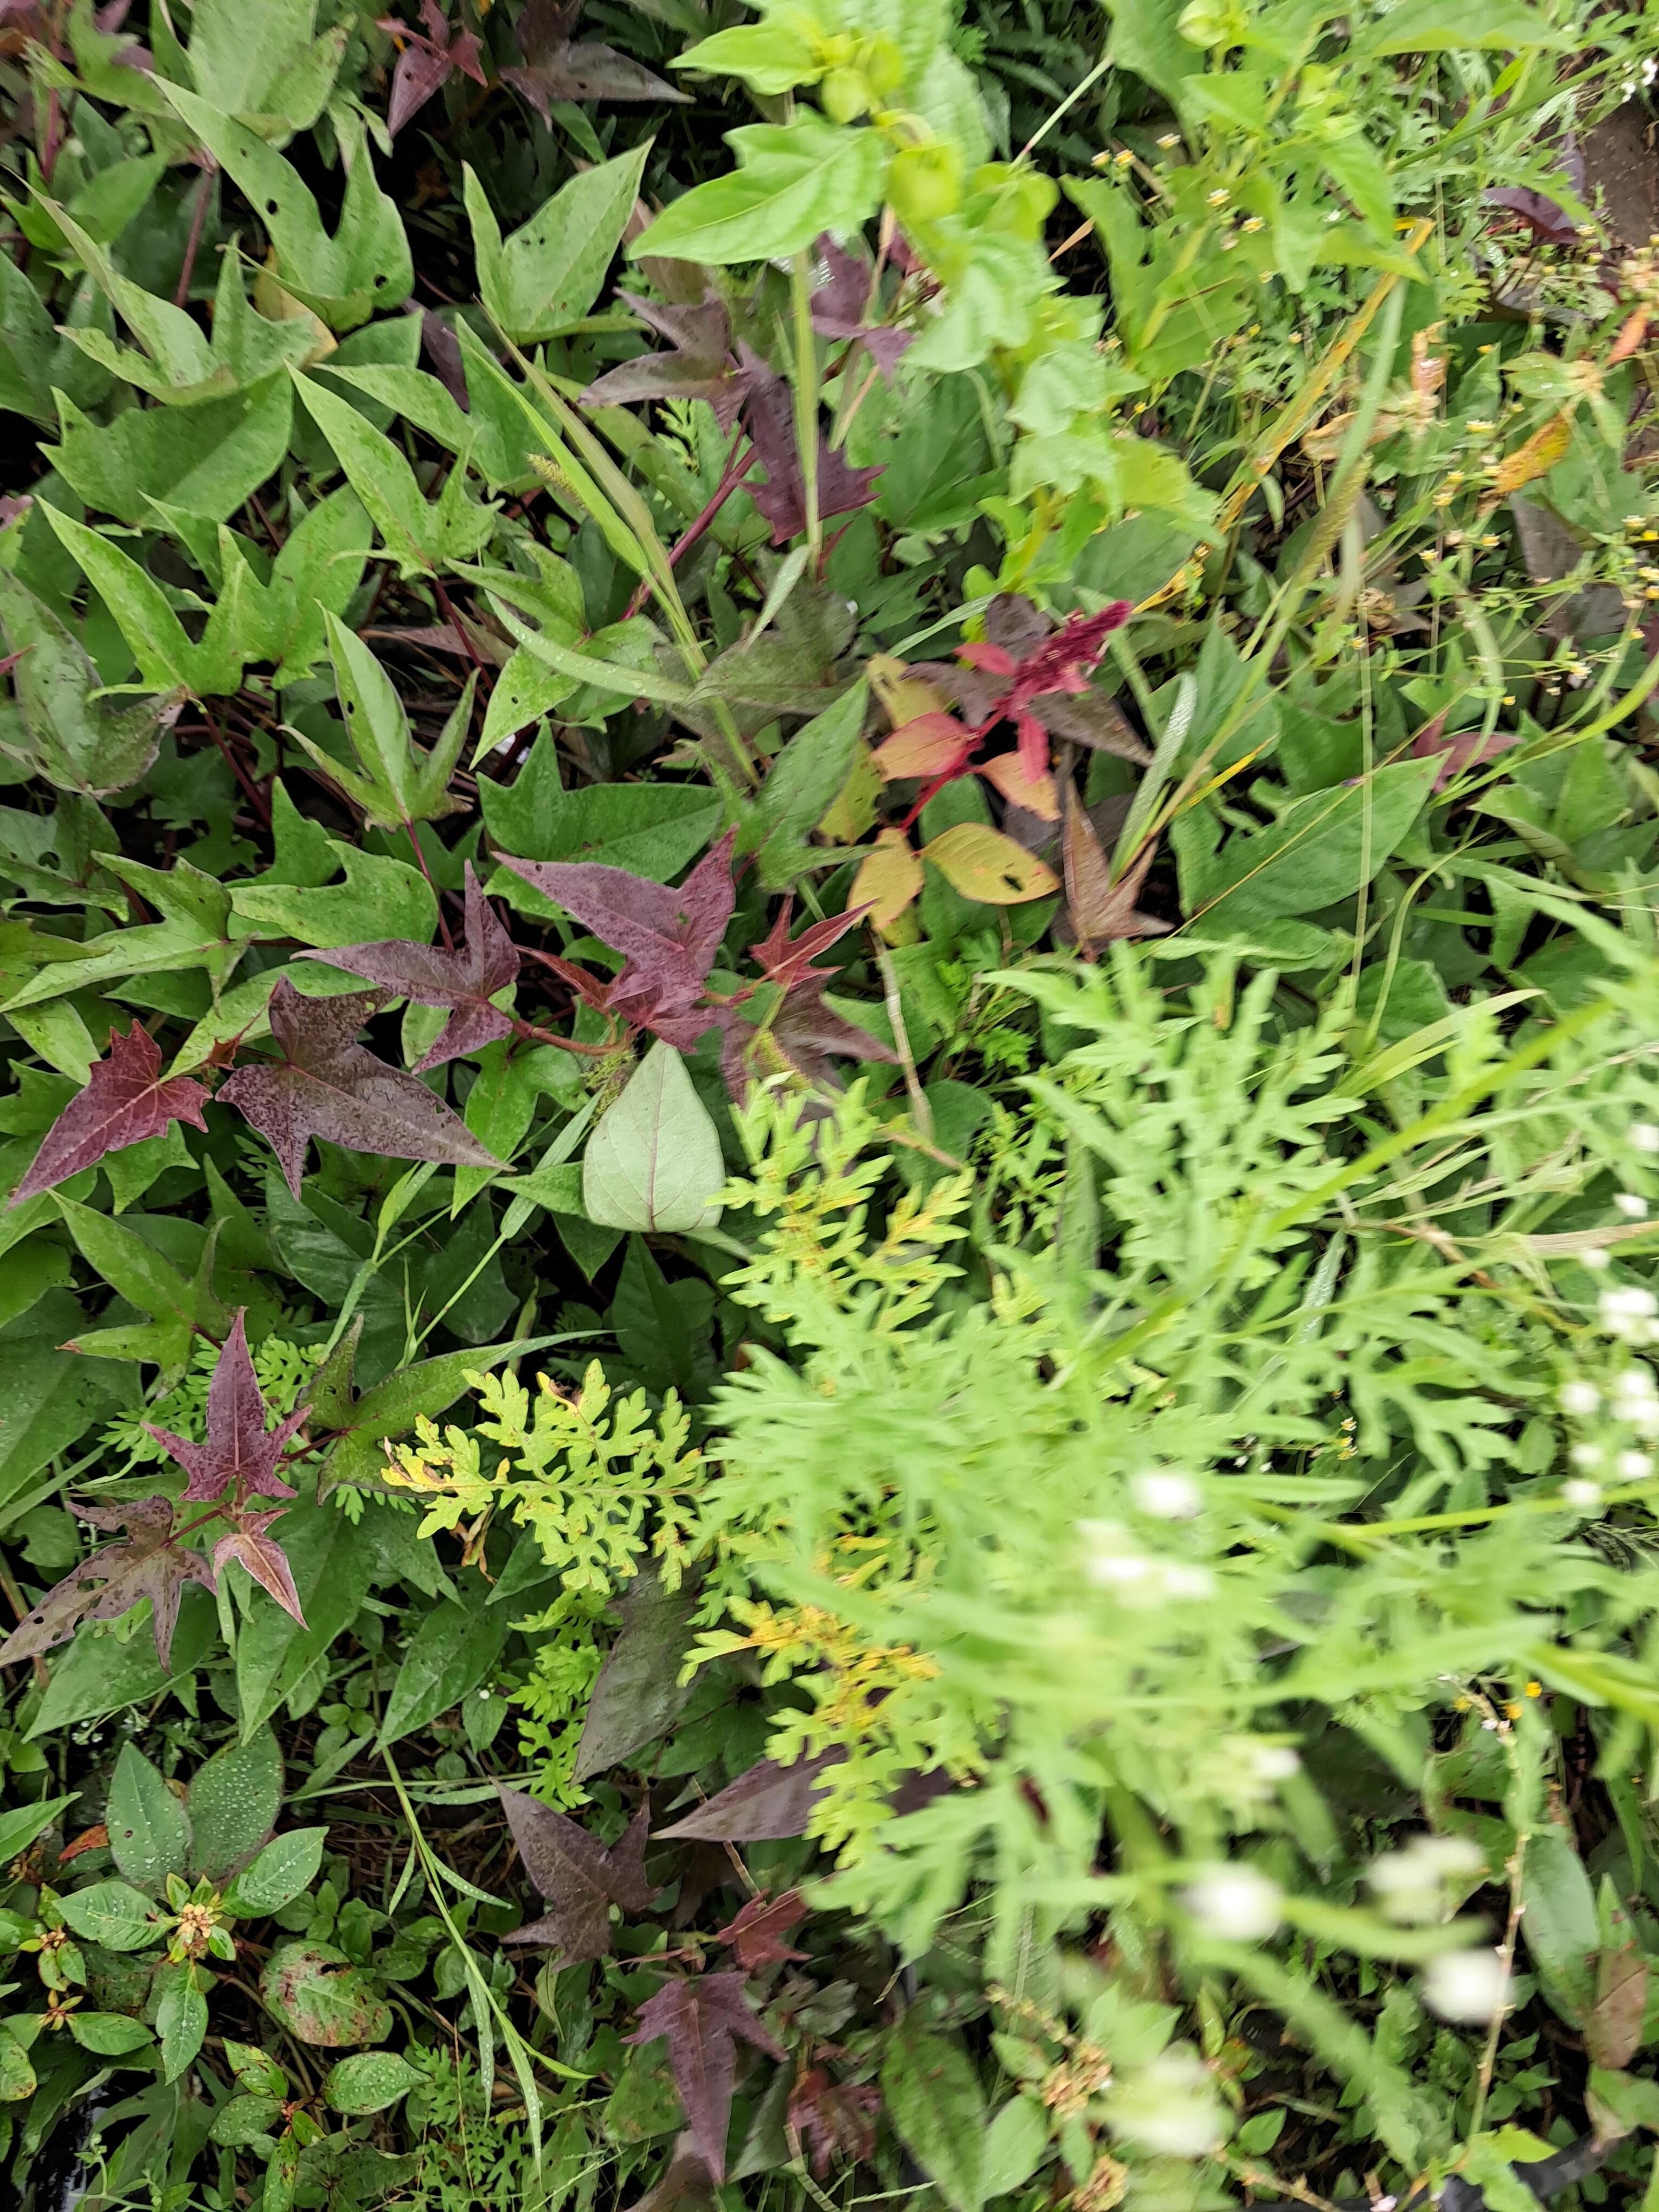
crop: sweet potato
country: Tanzania
